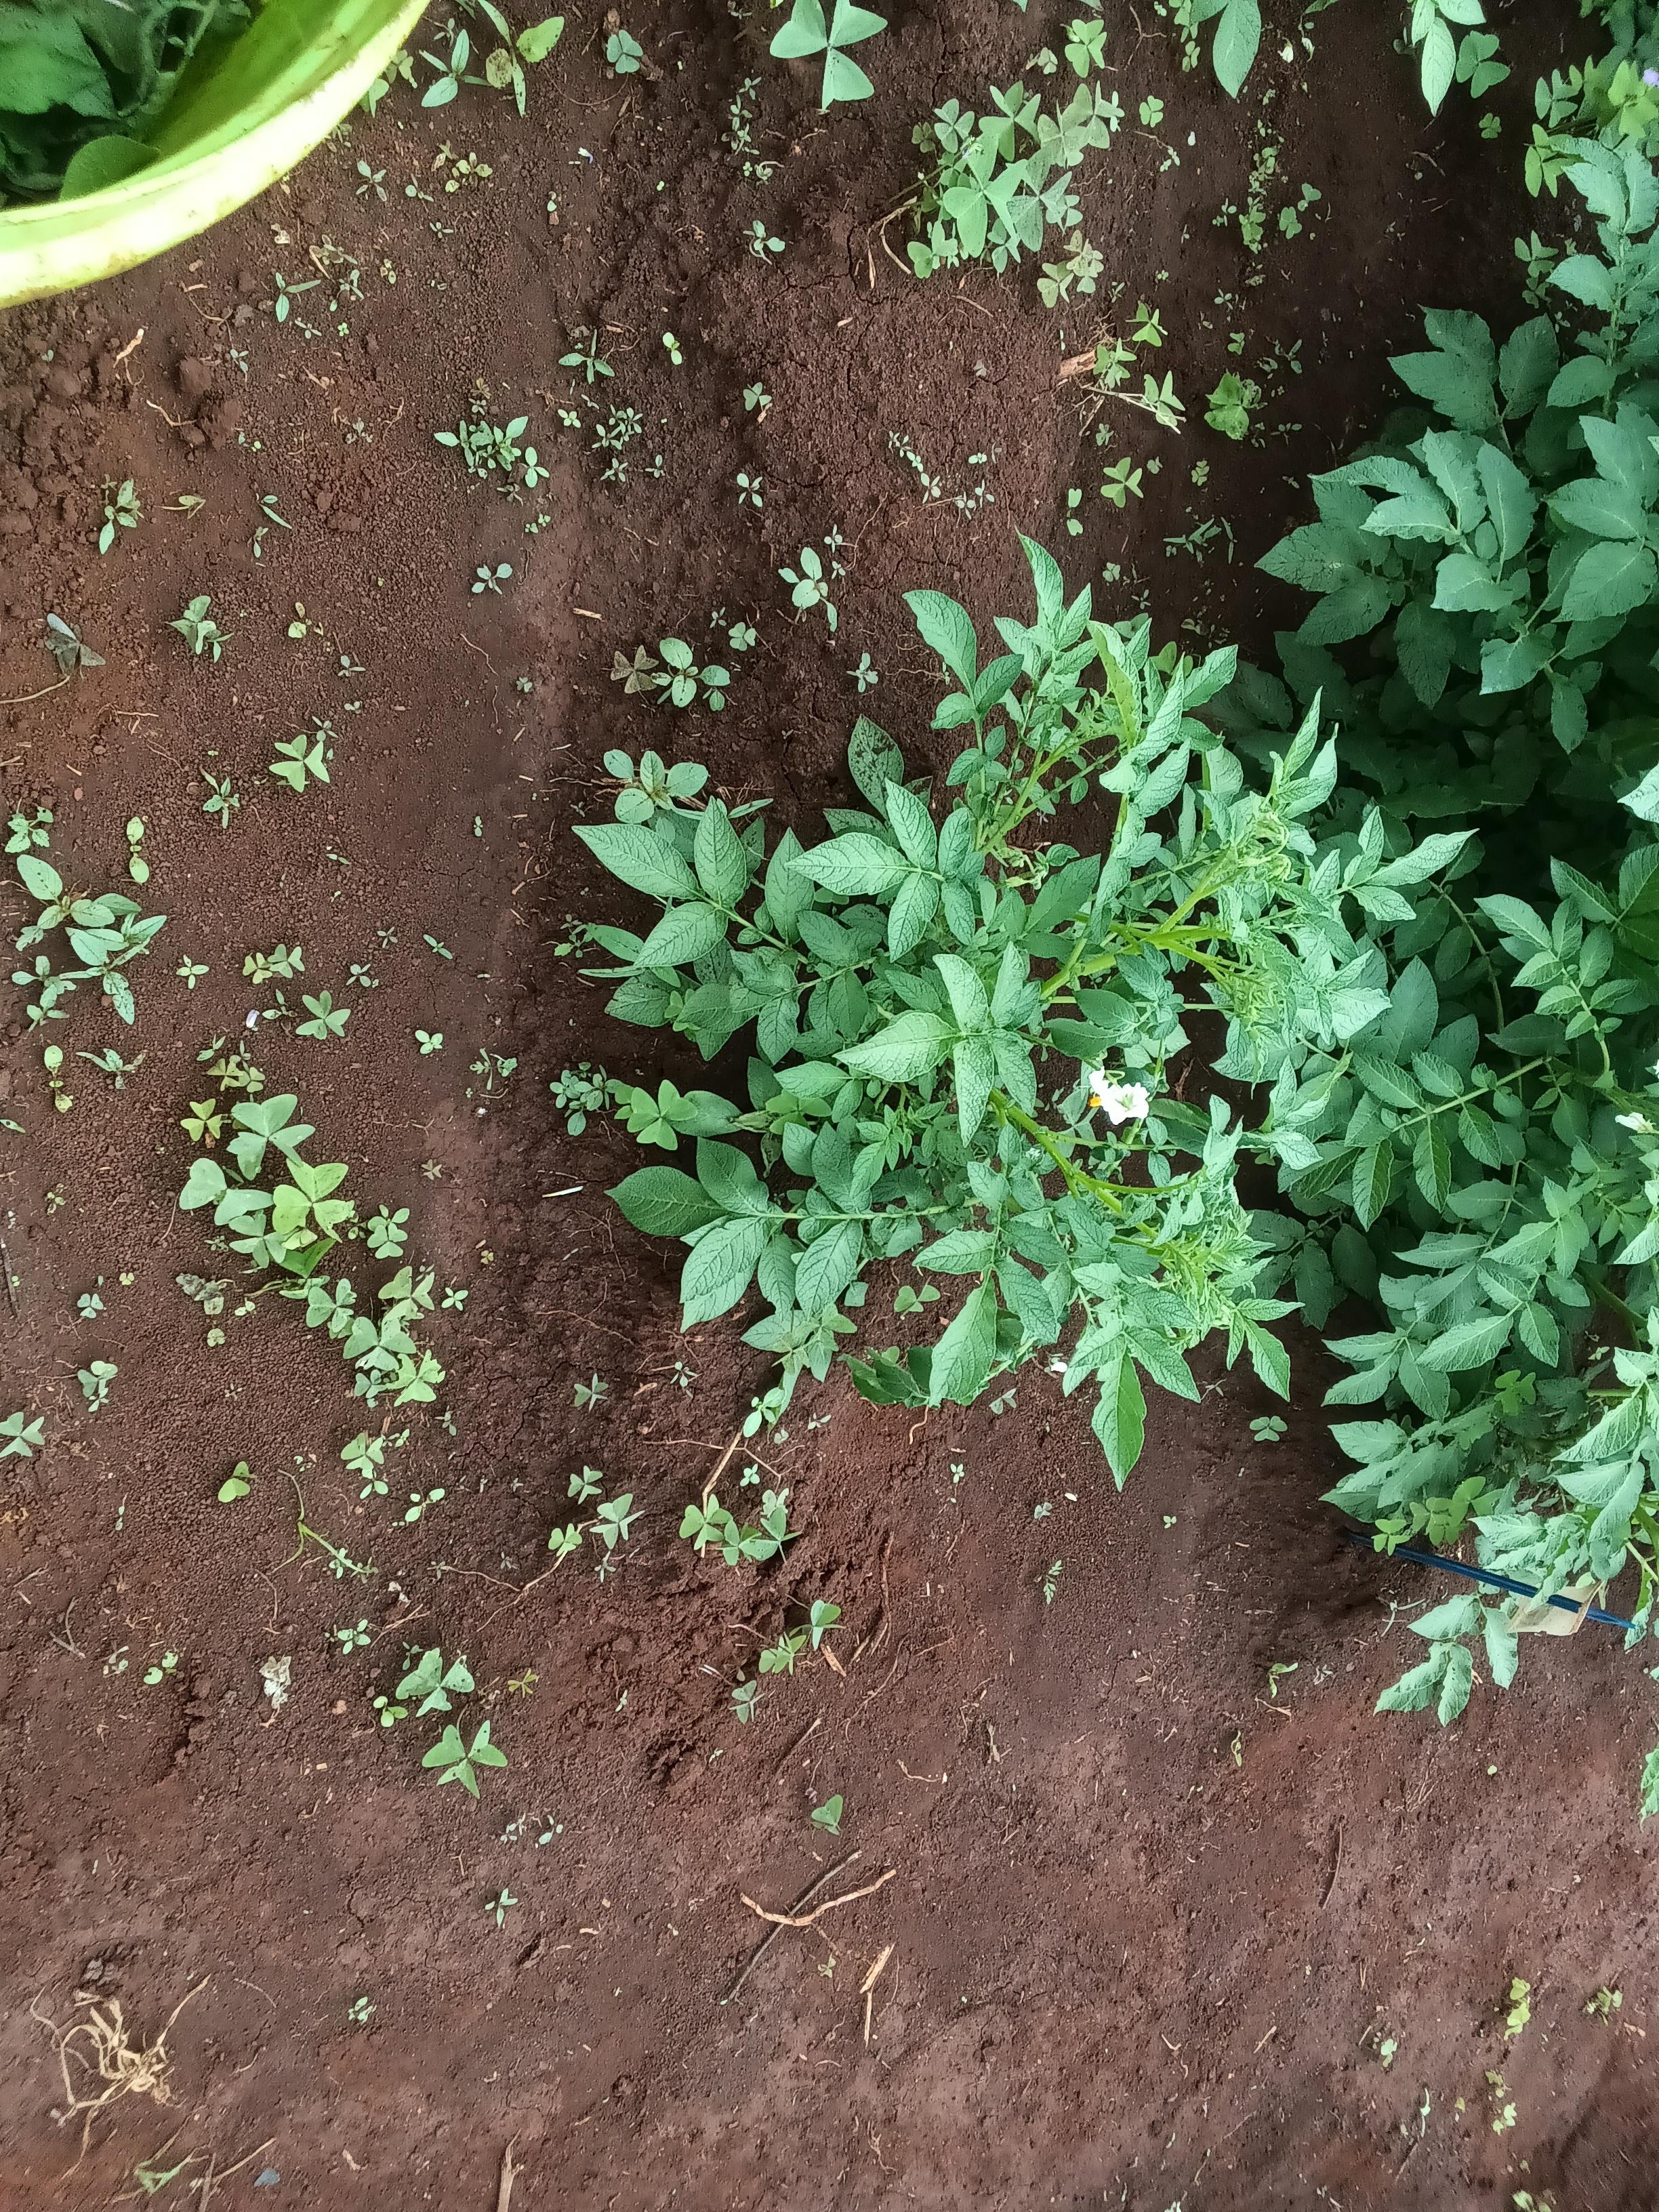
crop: potato
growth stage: flowering
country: Kenya
